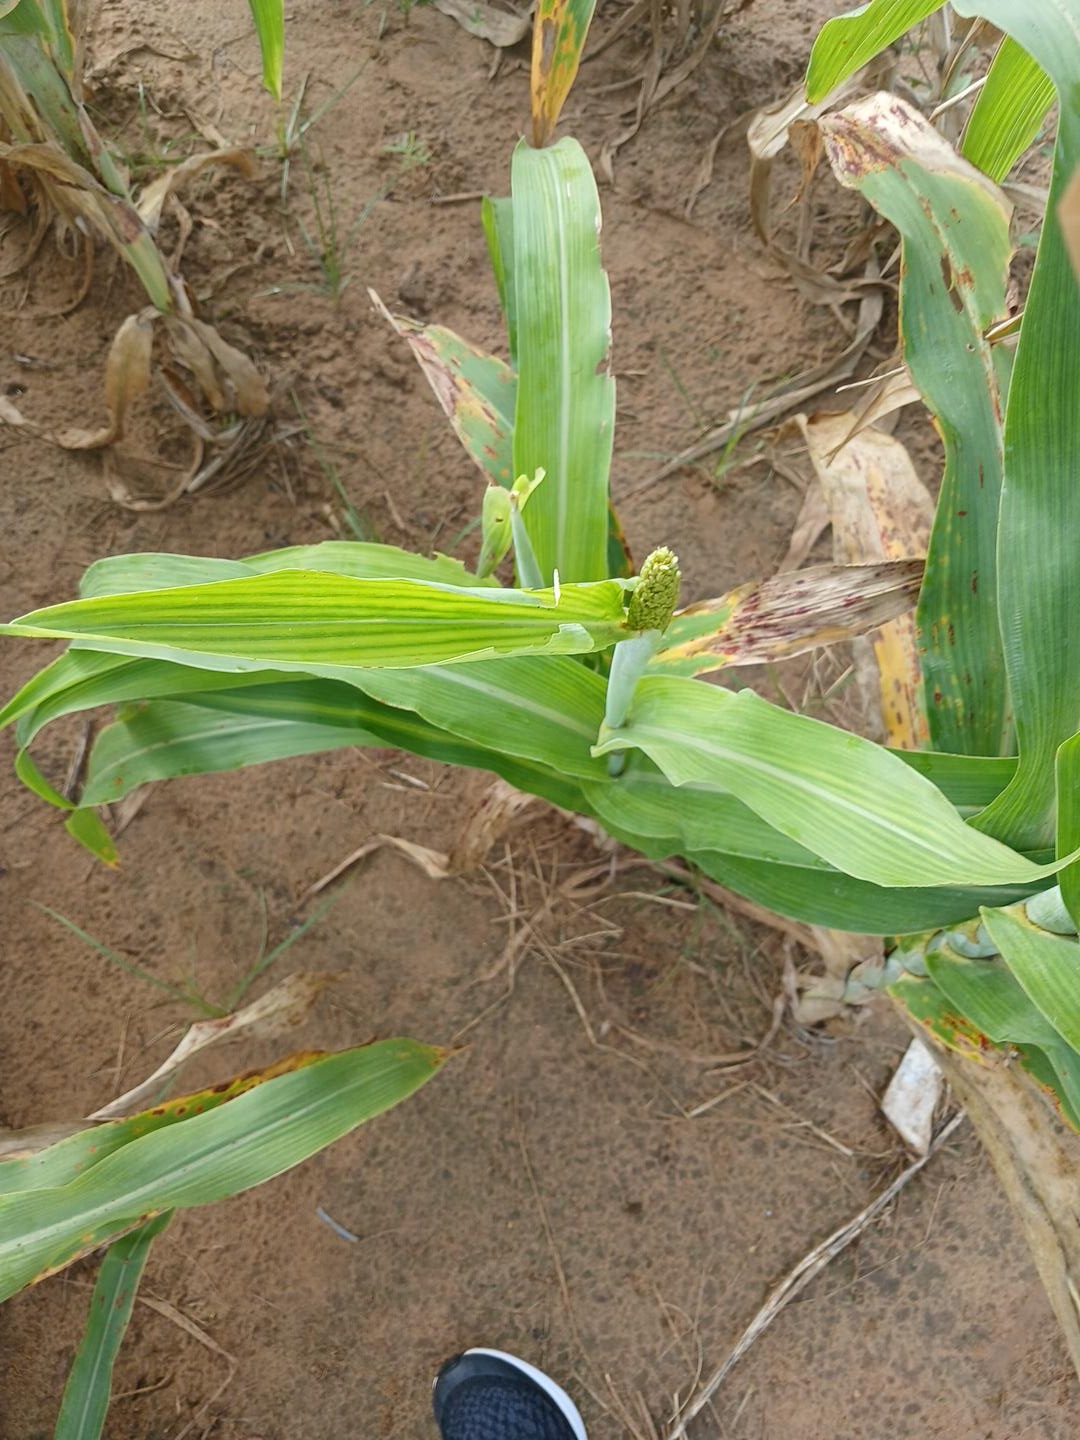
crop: sorghum
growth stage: heading tuber
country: Senegal
